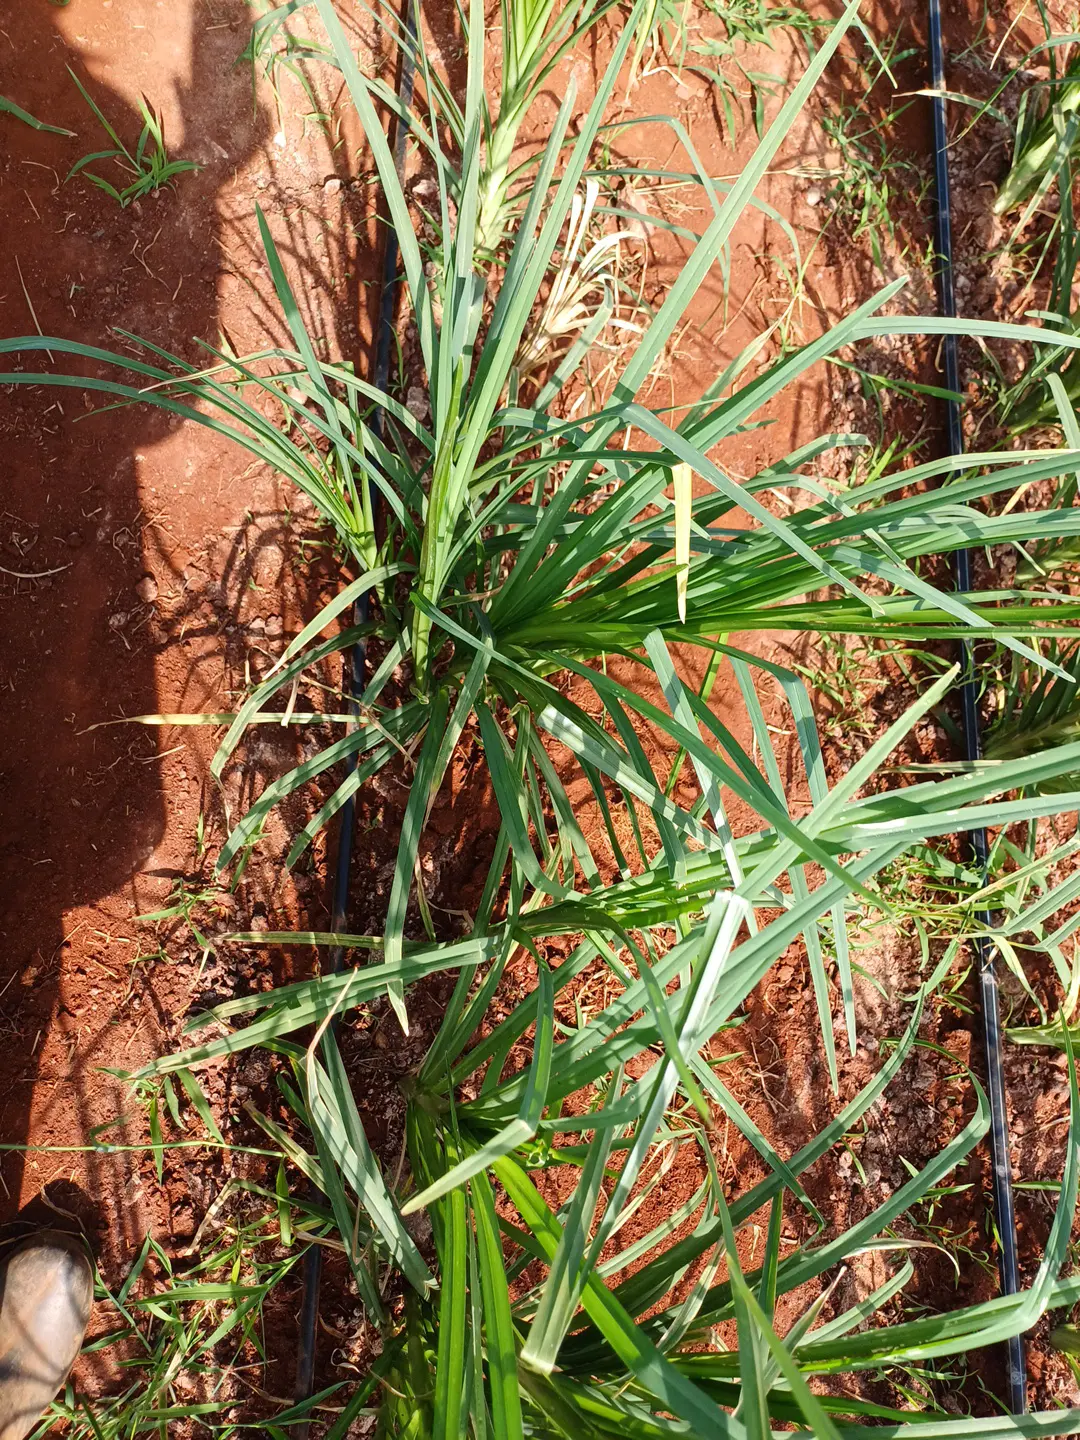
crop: finger millet
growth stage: flowering
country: Kenya
